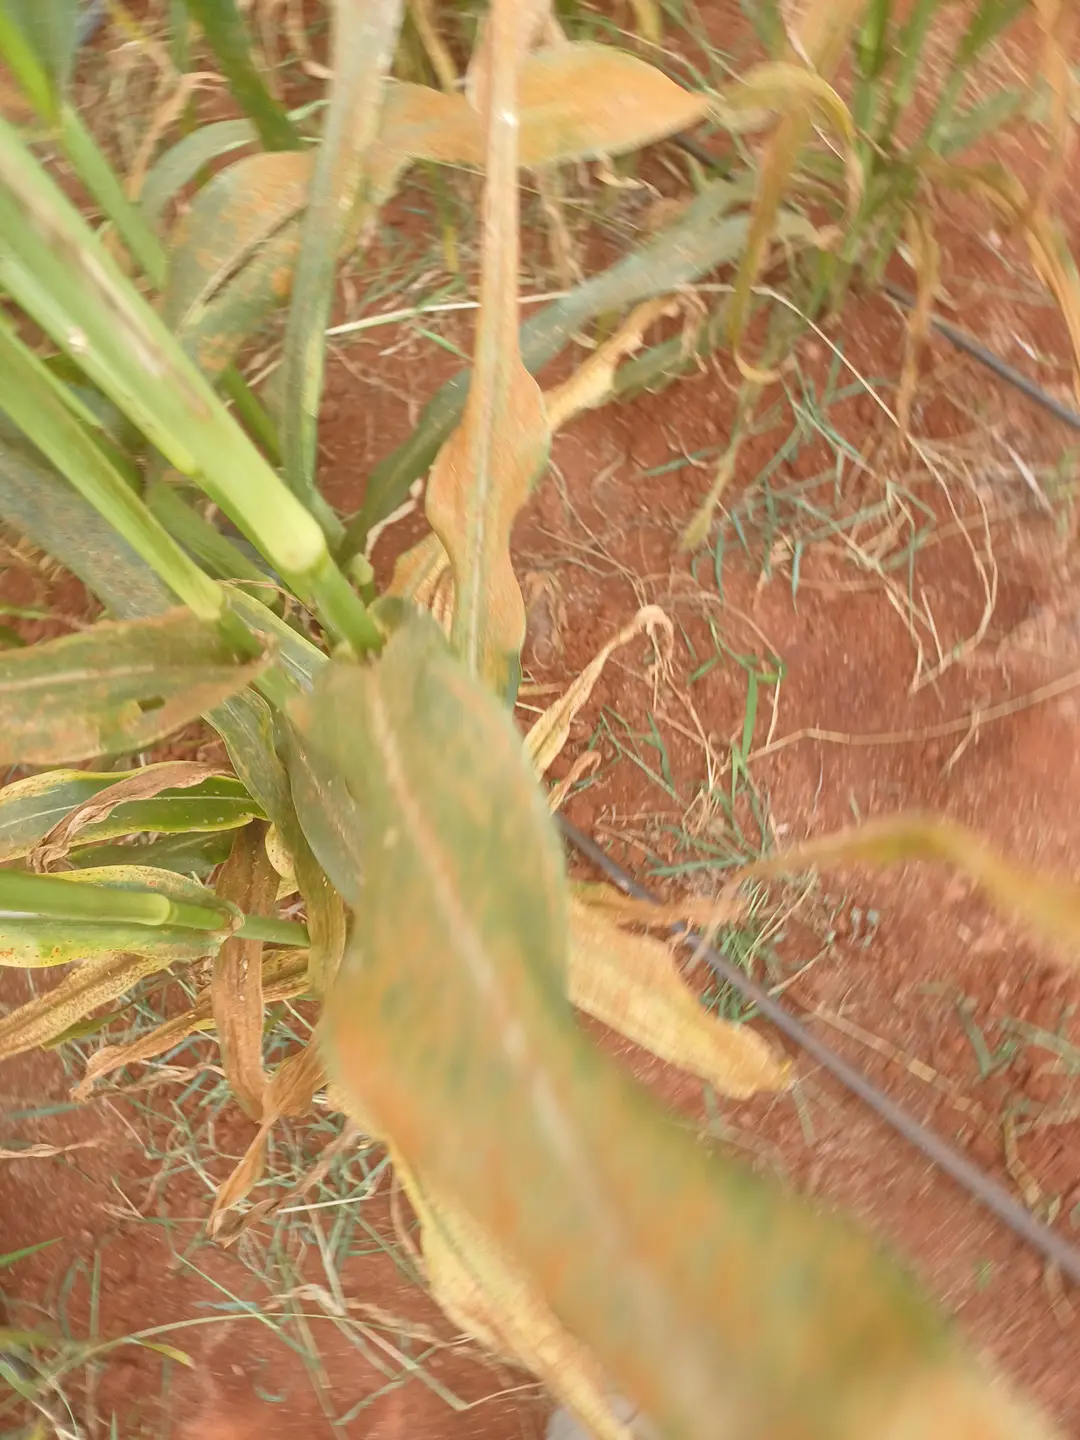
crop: pearl millet
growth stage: filling grain
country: Kenya
